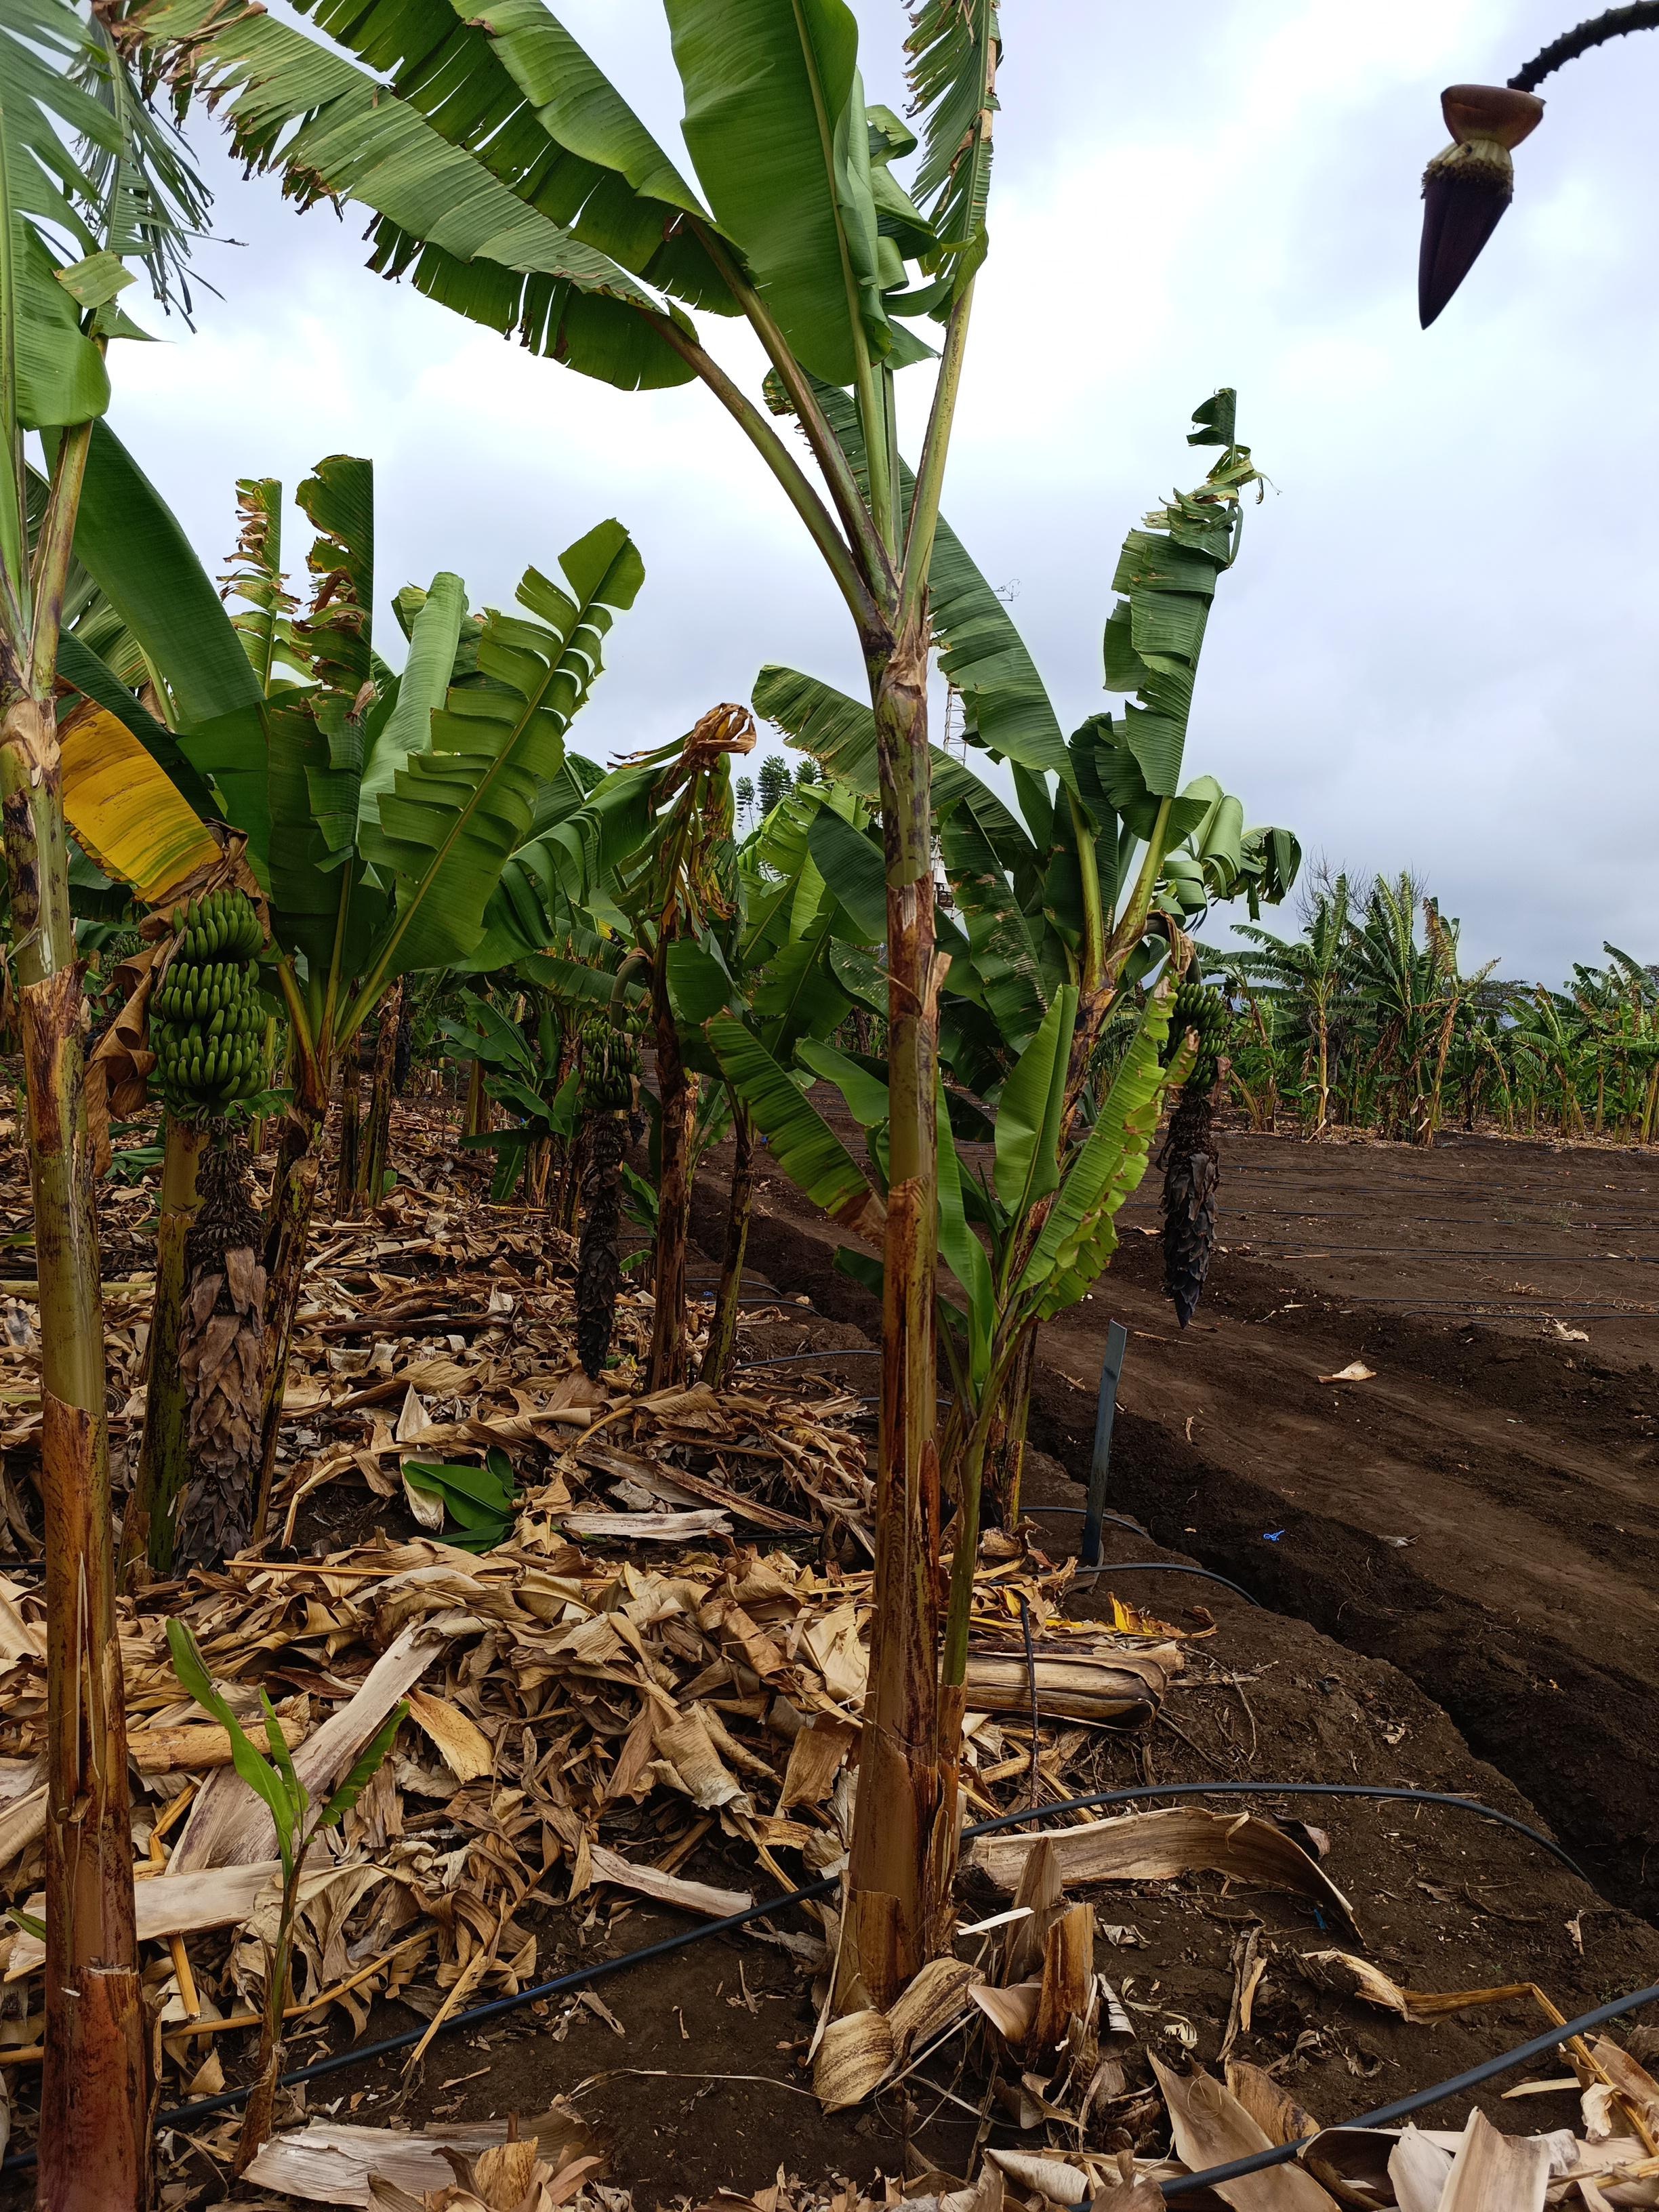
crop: banana
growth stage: vegetative
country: Tanzania
